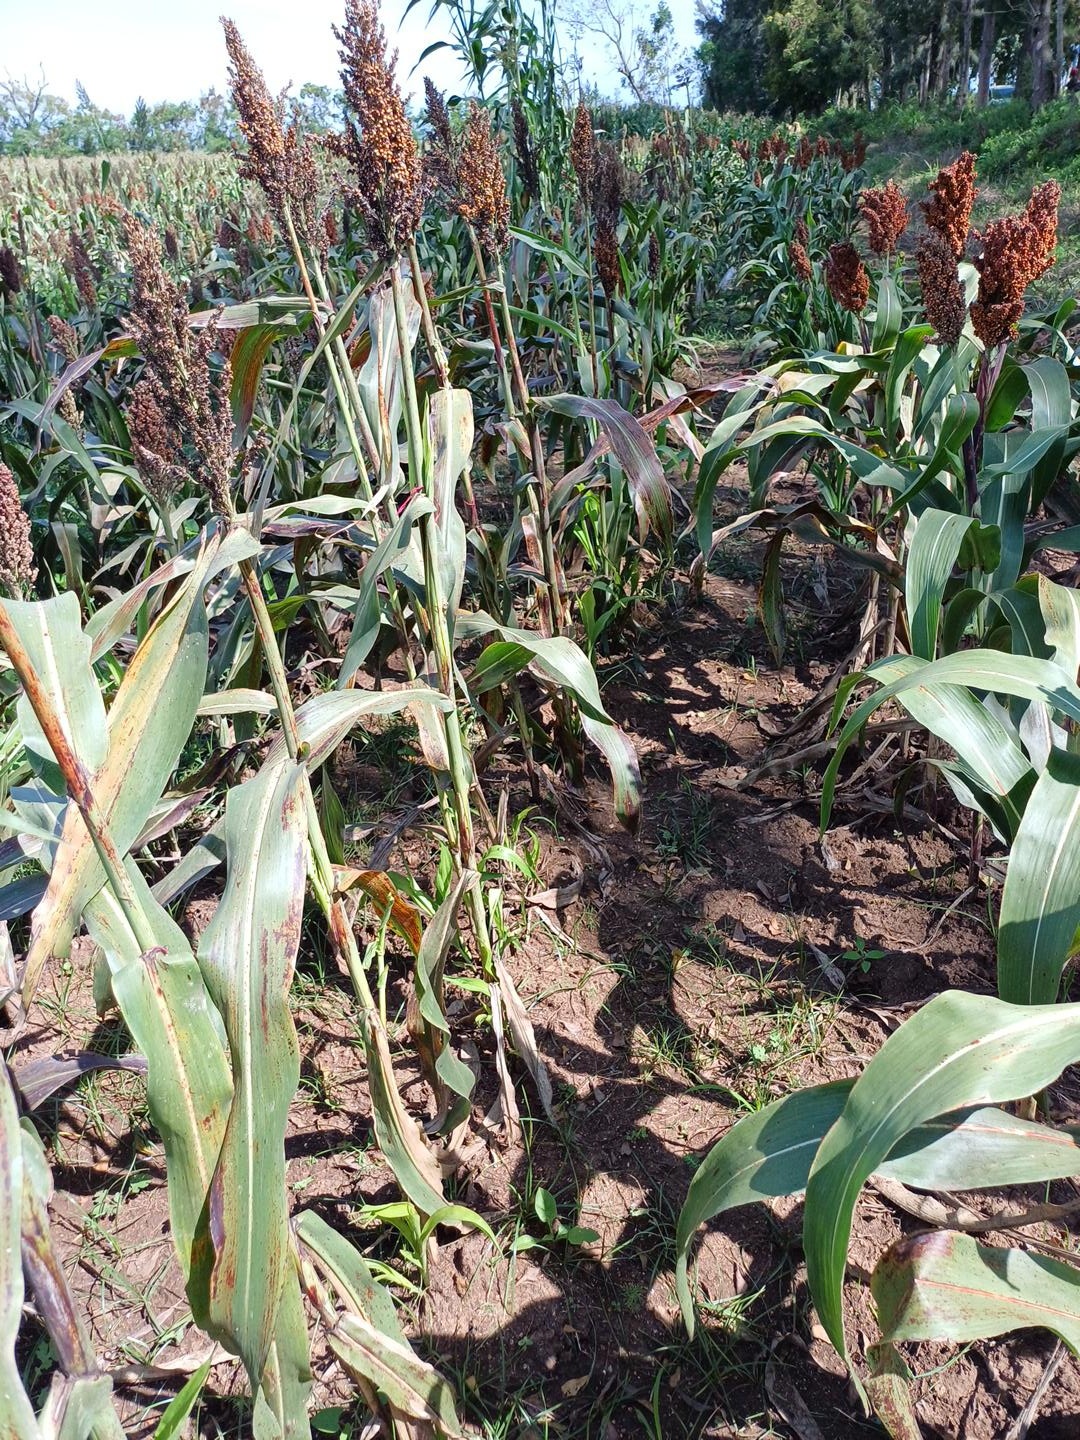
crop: sorghum
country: Kenya
